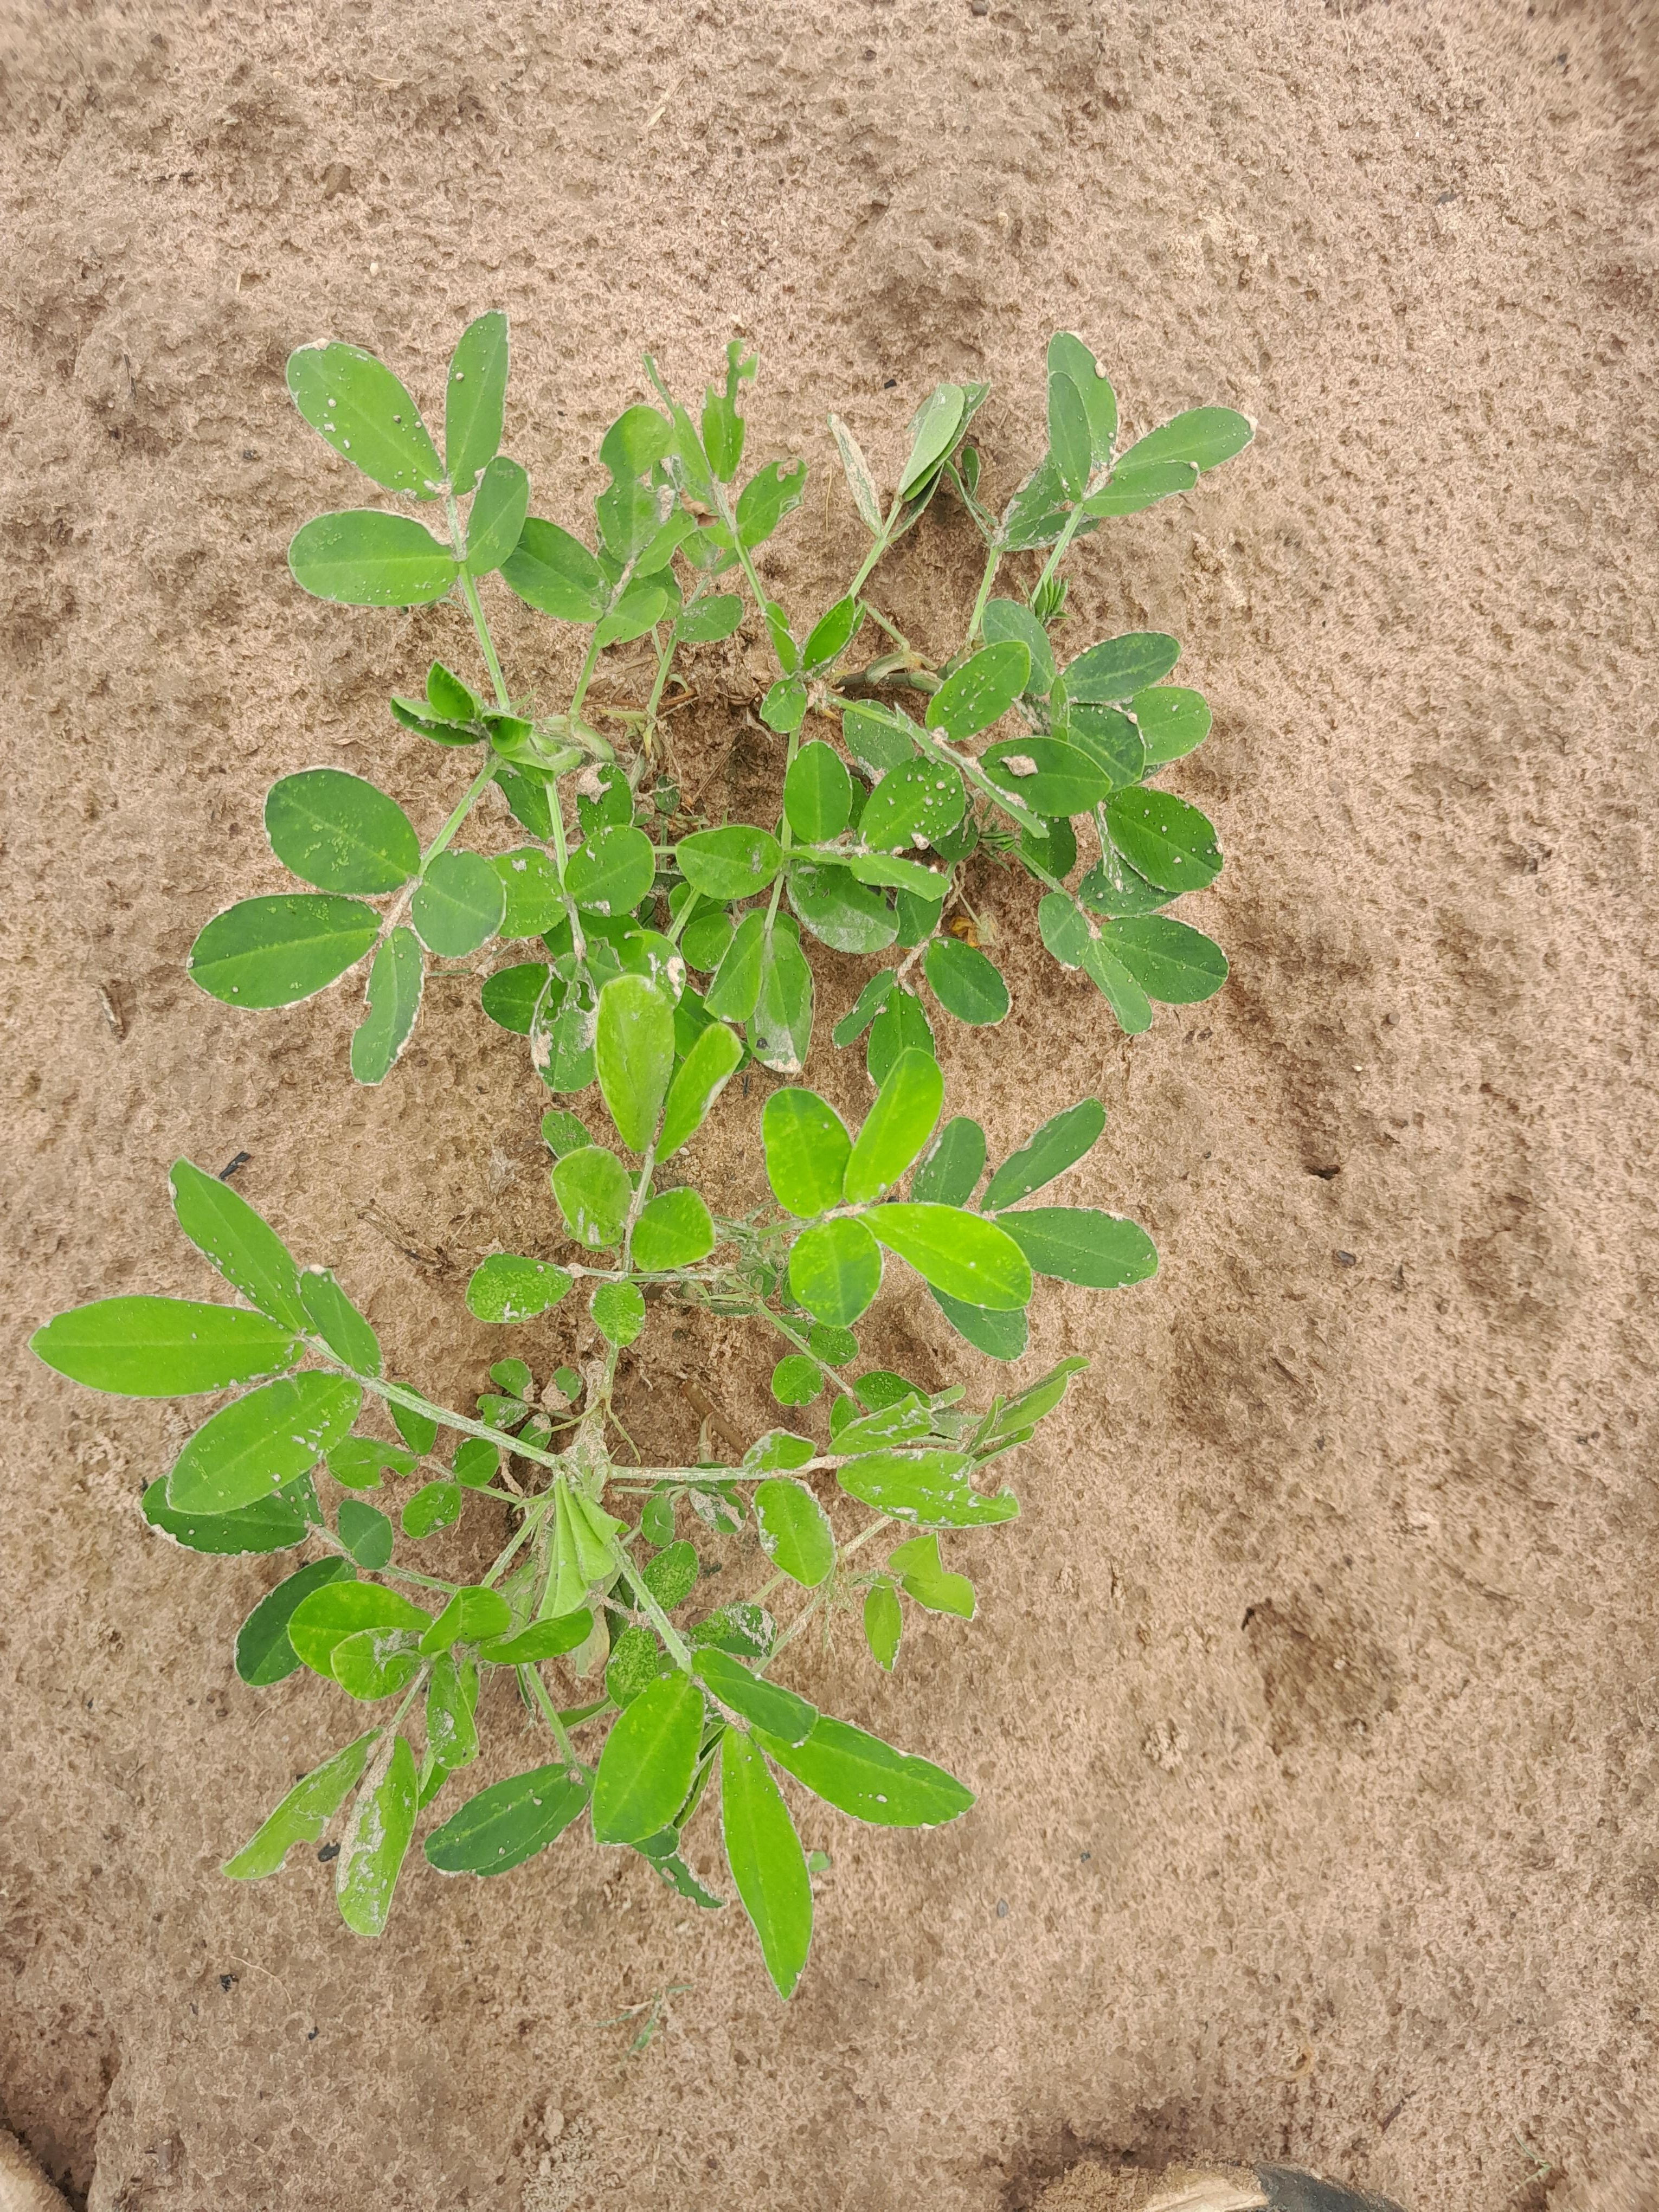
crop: groundnut
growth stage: flowering
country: Senegal
